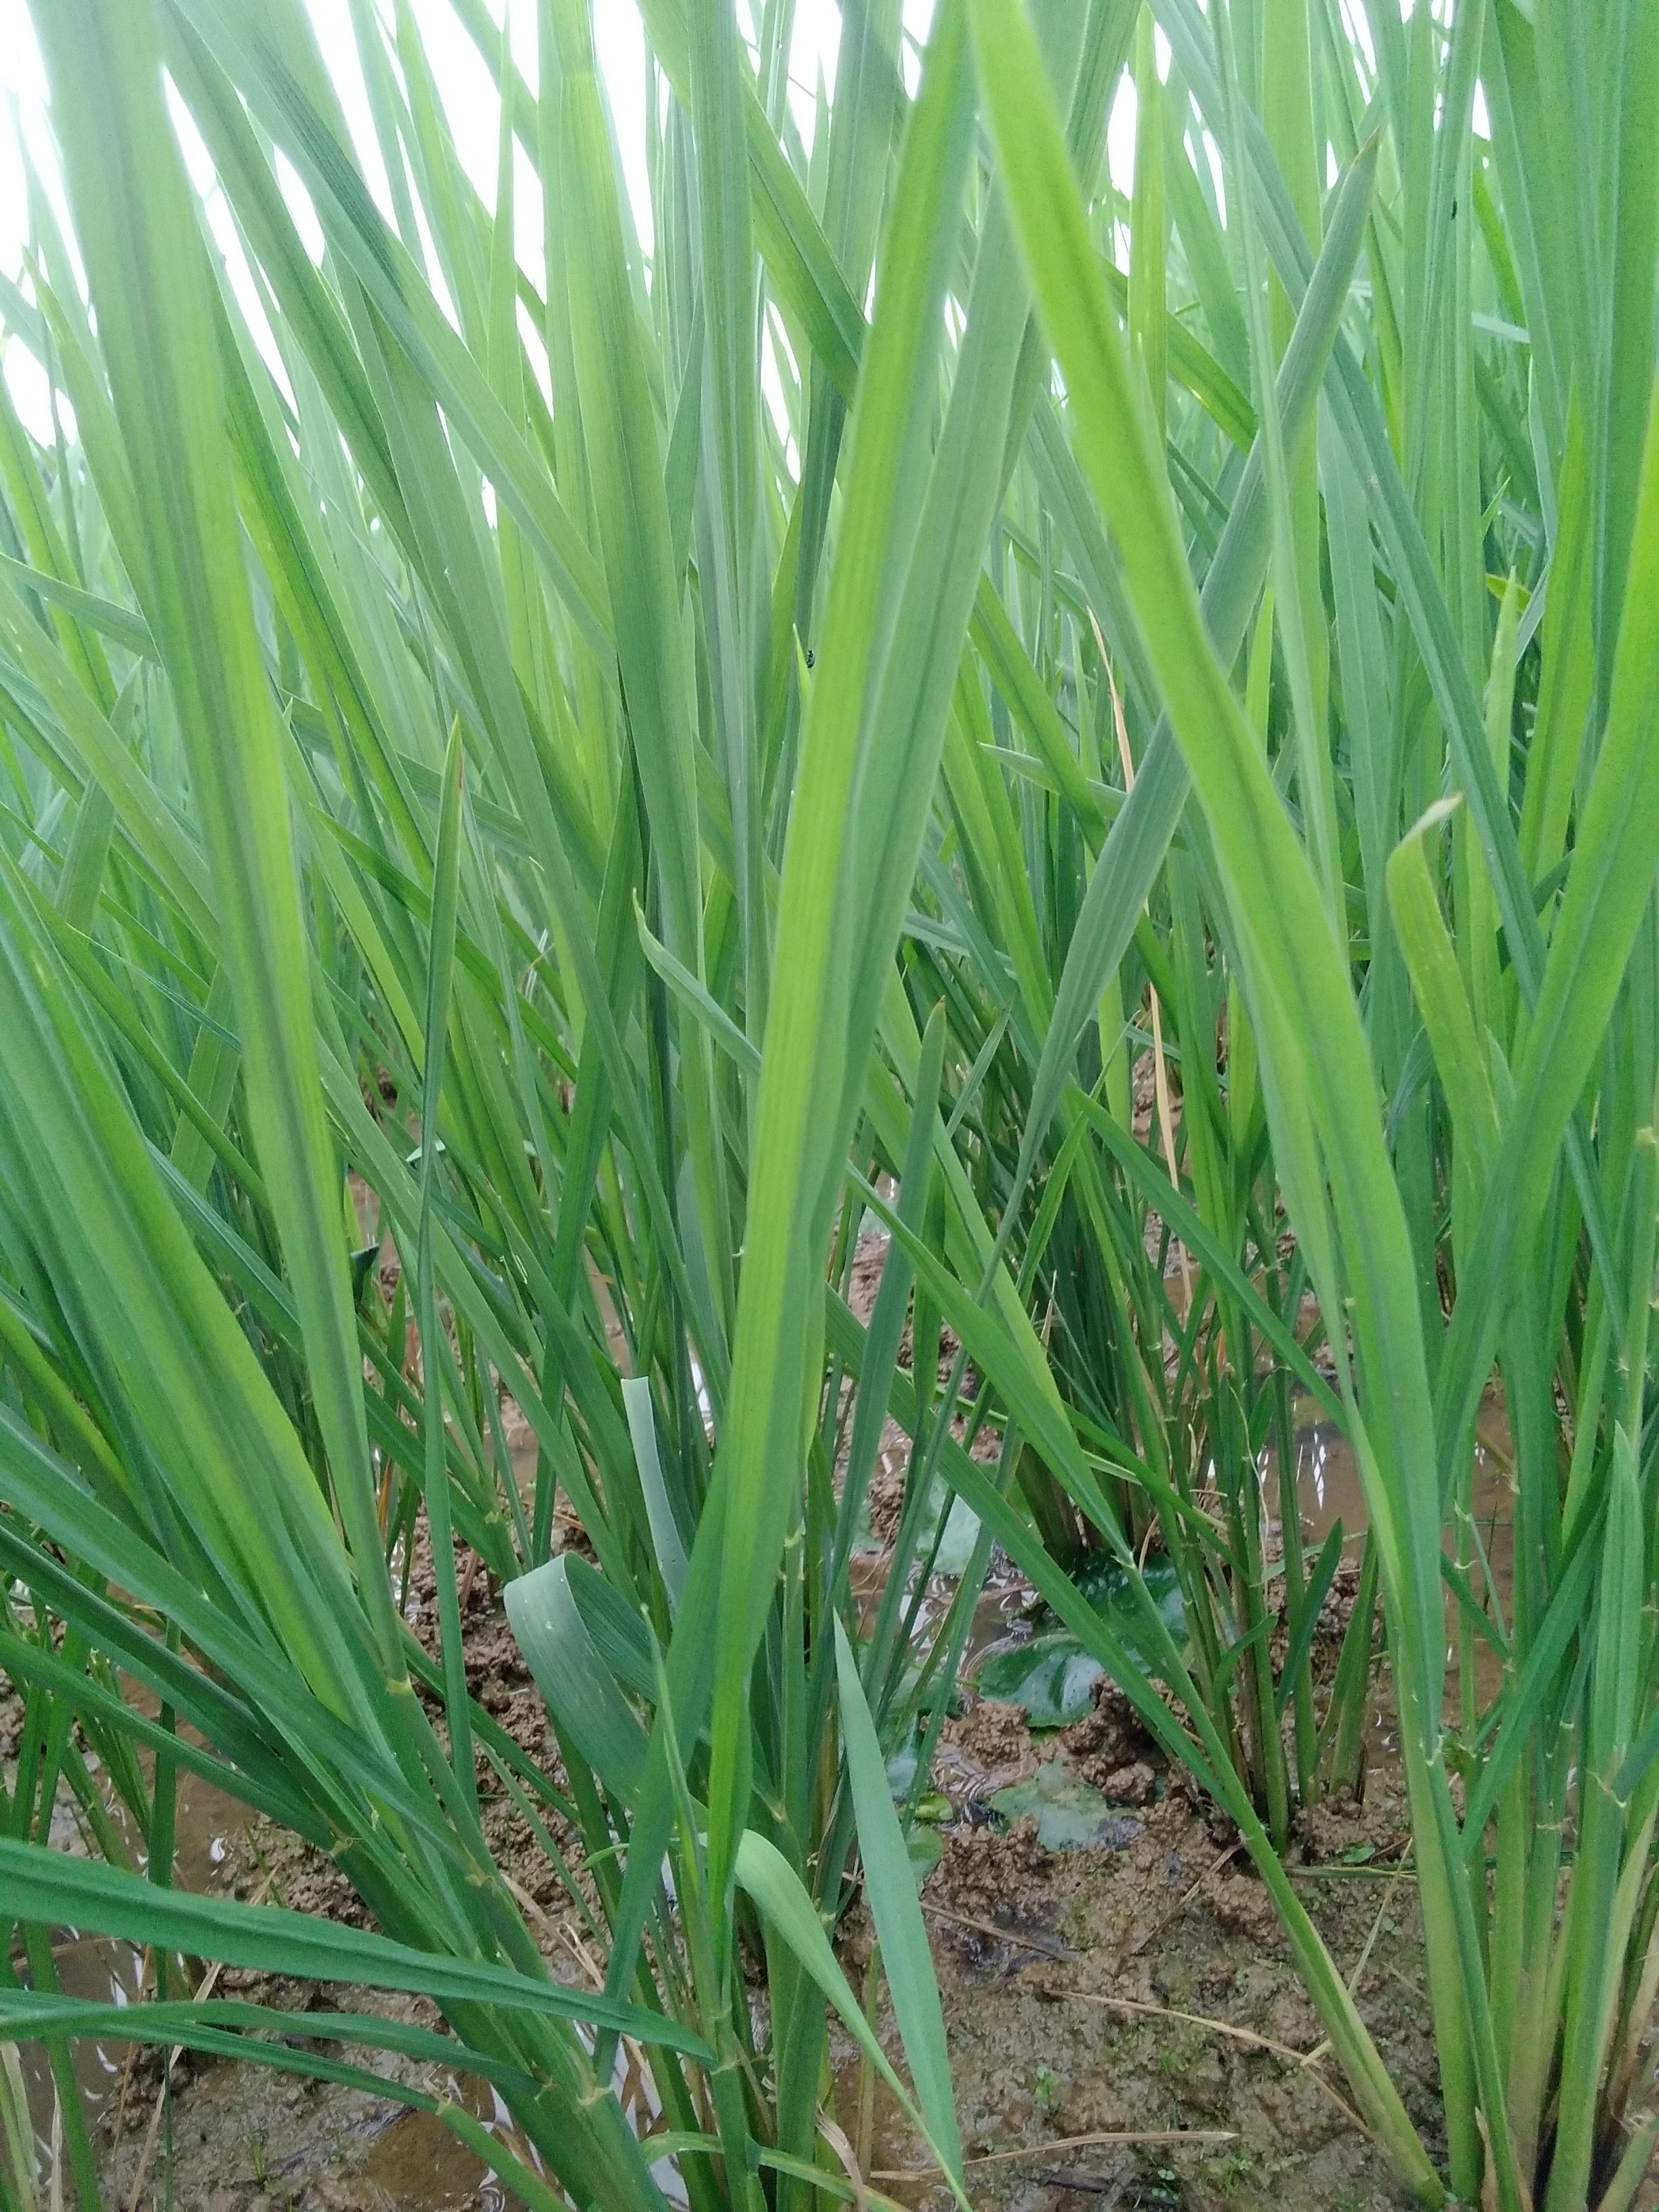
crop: rice
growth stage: vegetative
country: Nigeria
